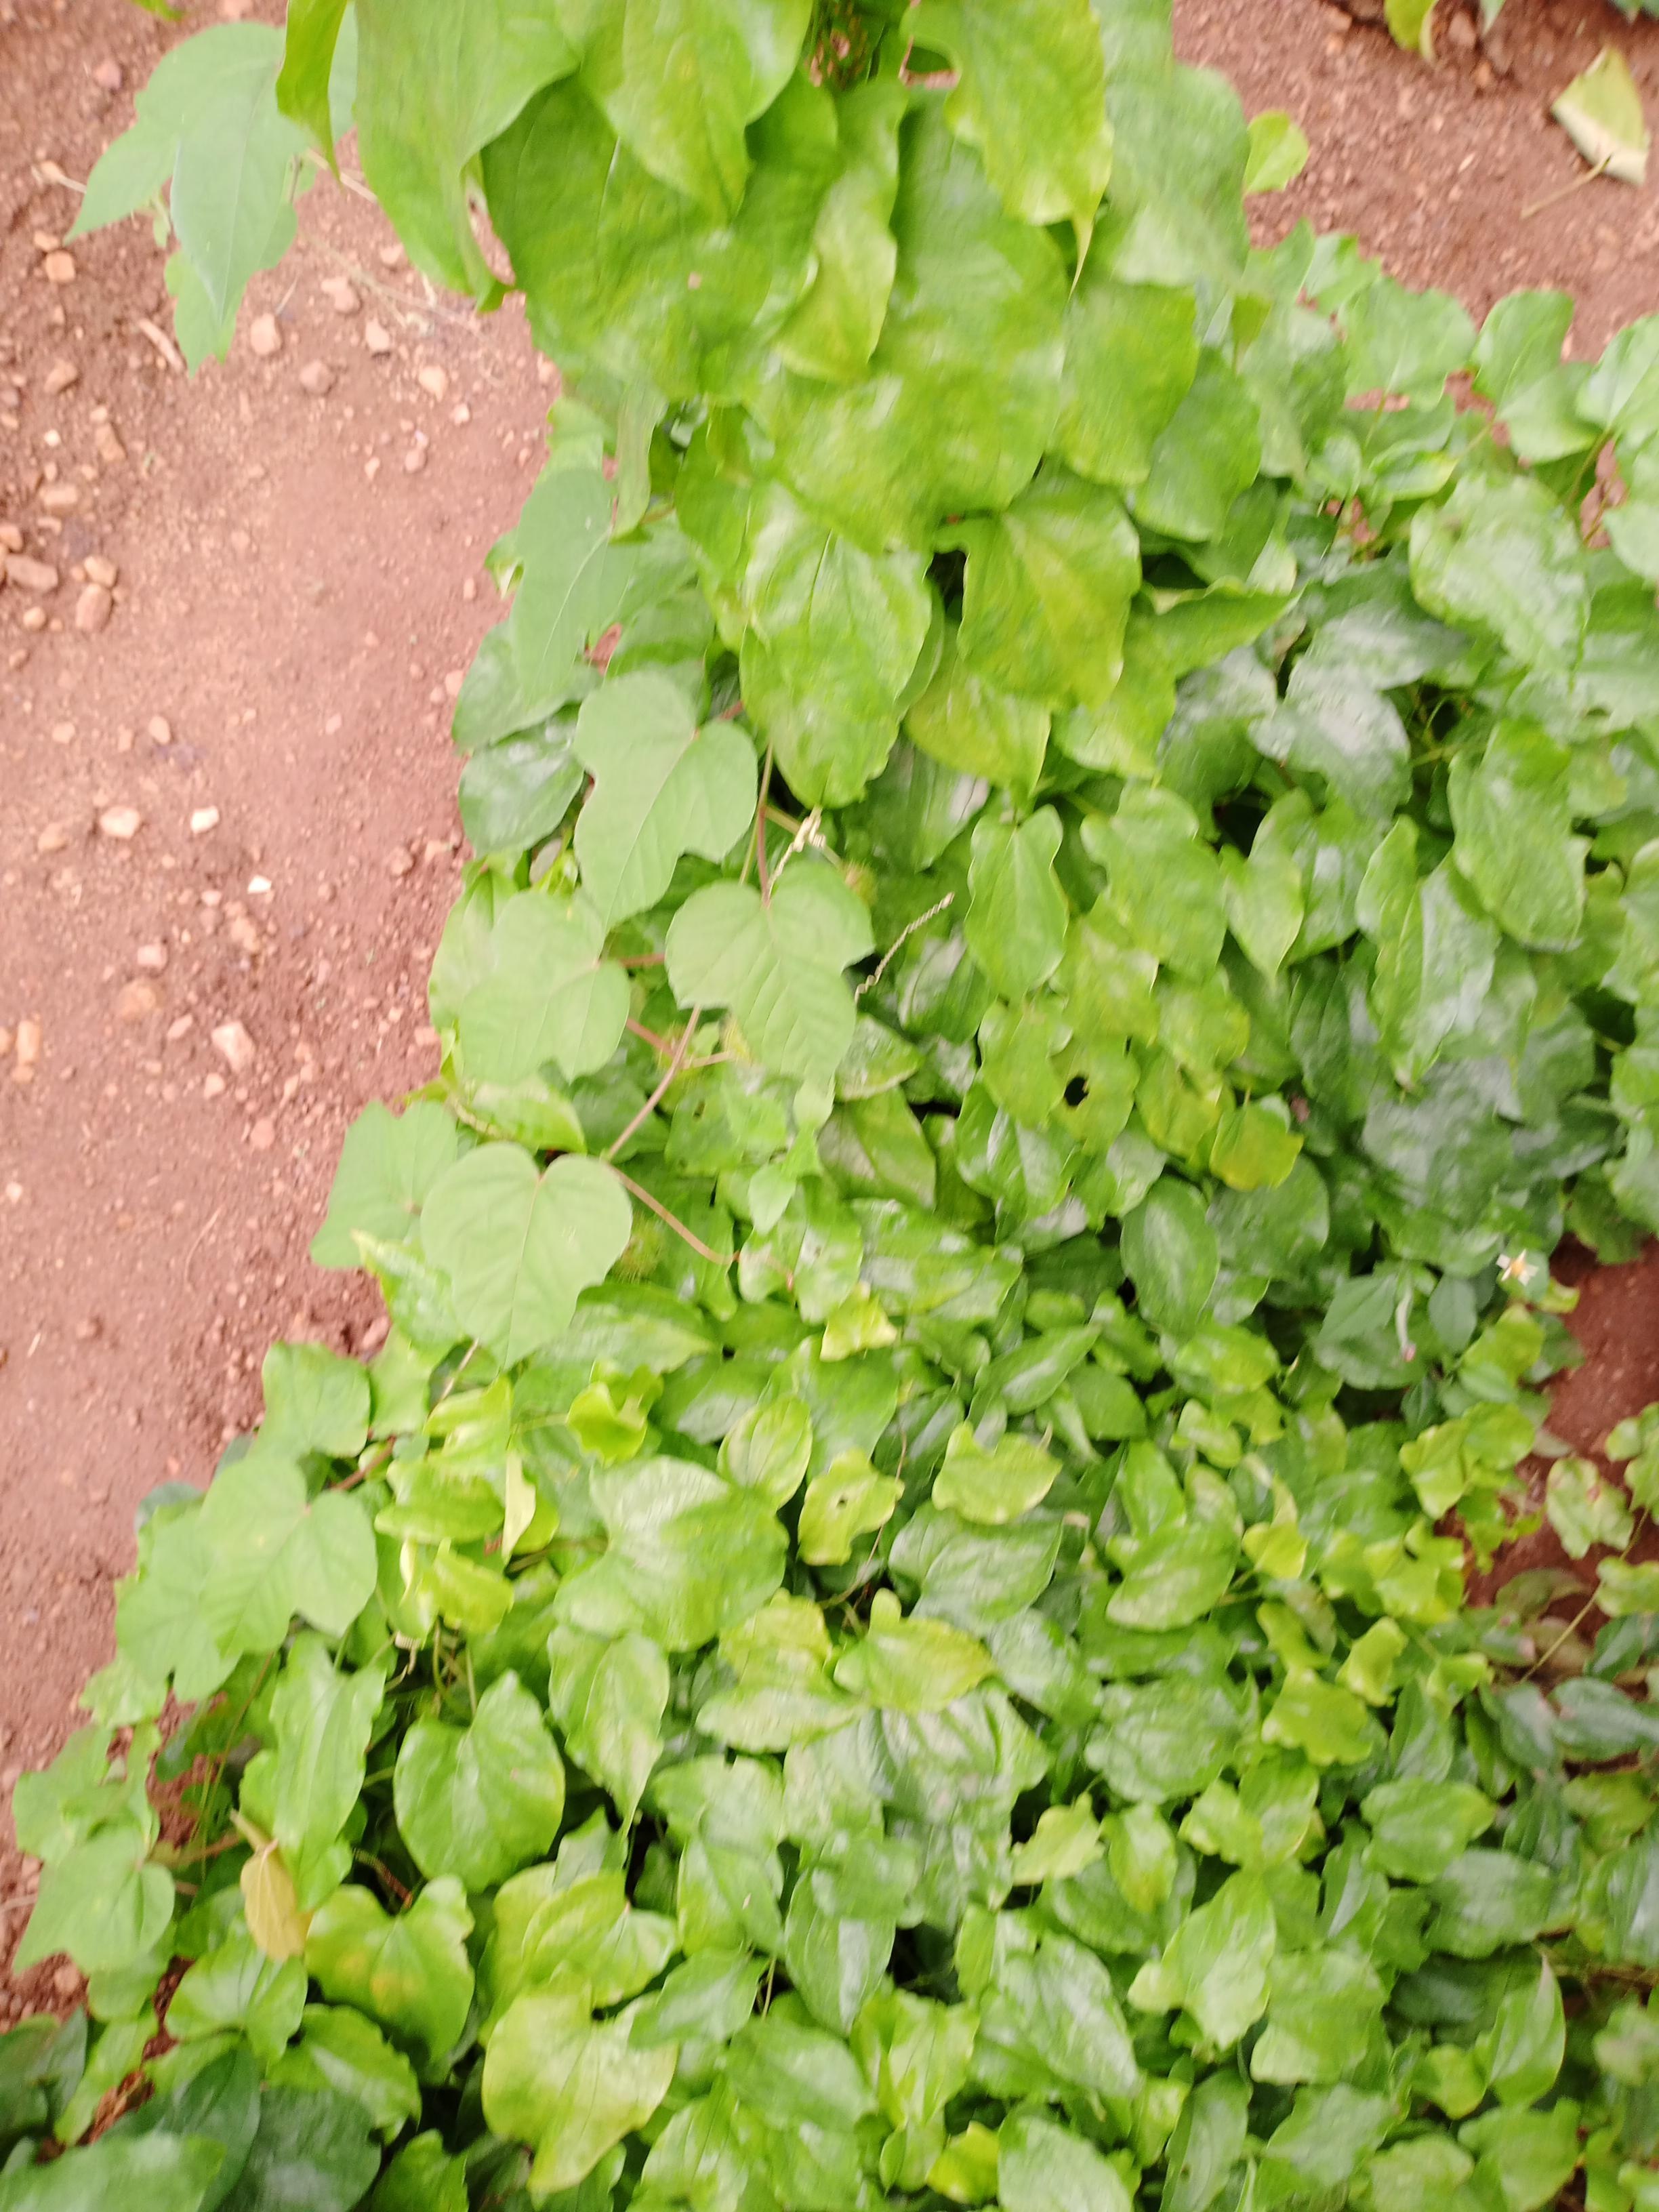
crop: yam
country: Nigeria
